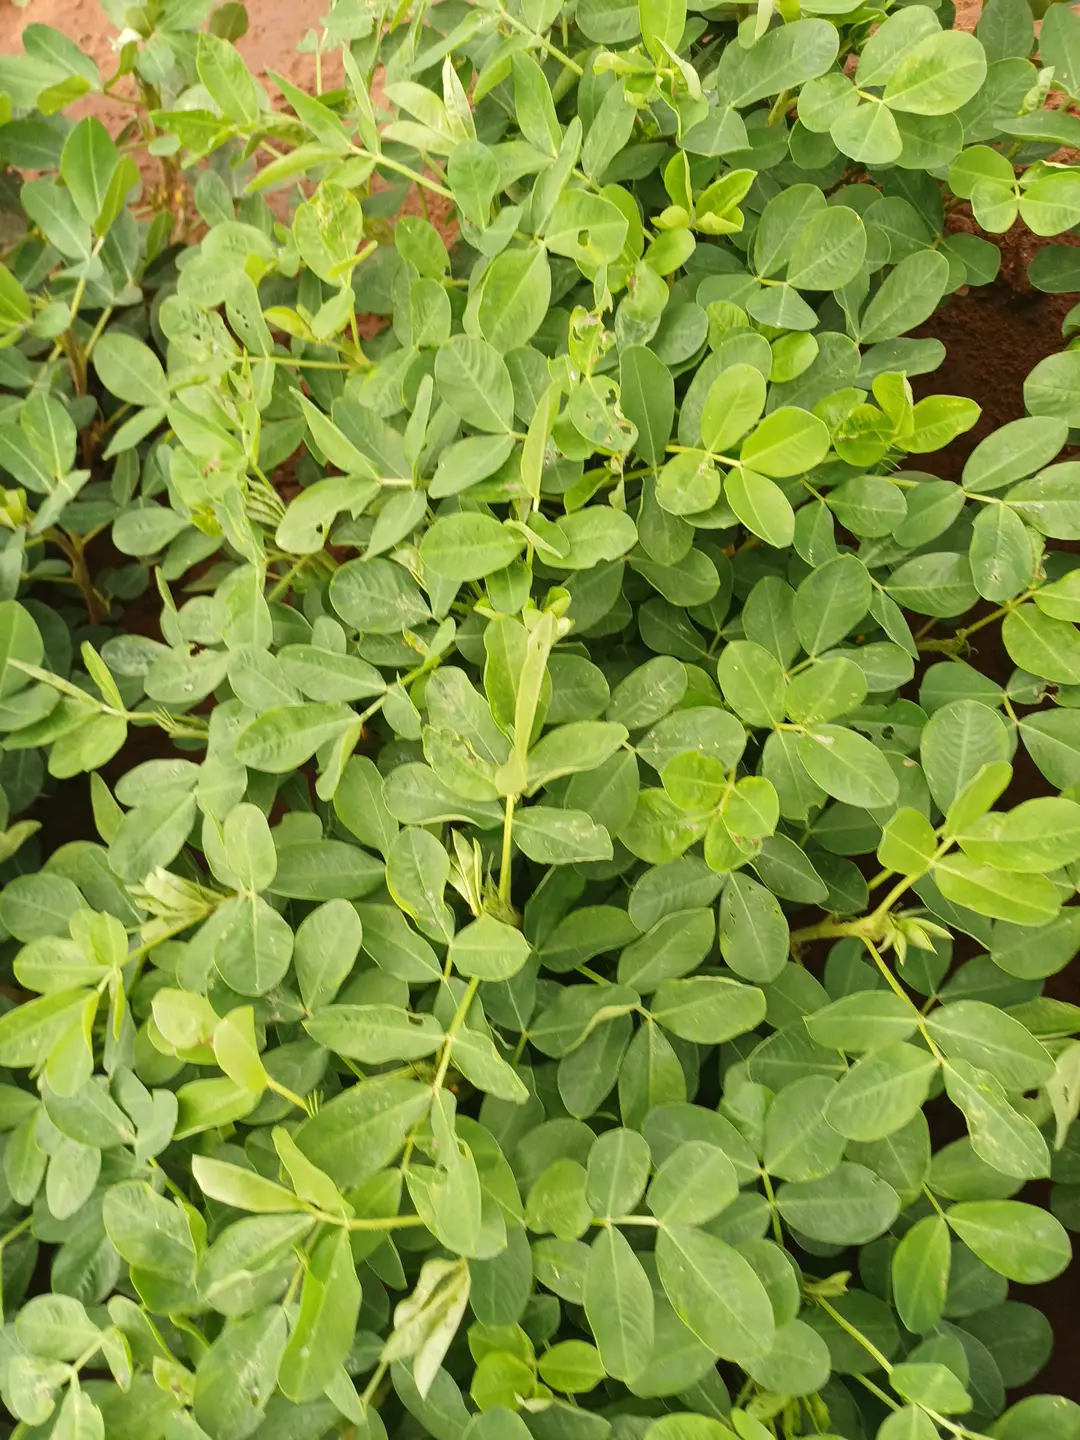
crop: groundnut
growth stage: flowering
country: Kenya
